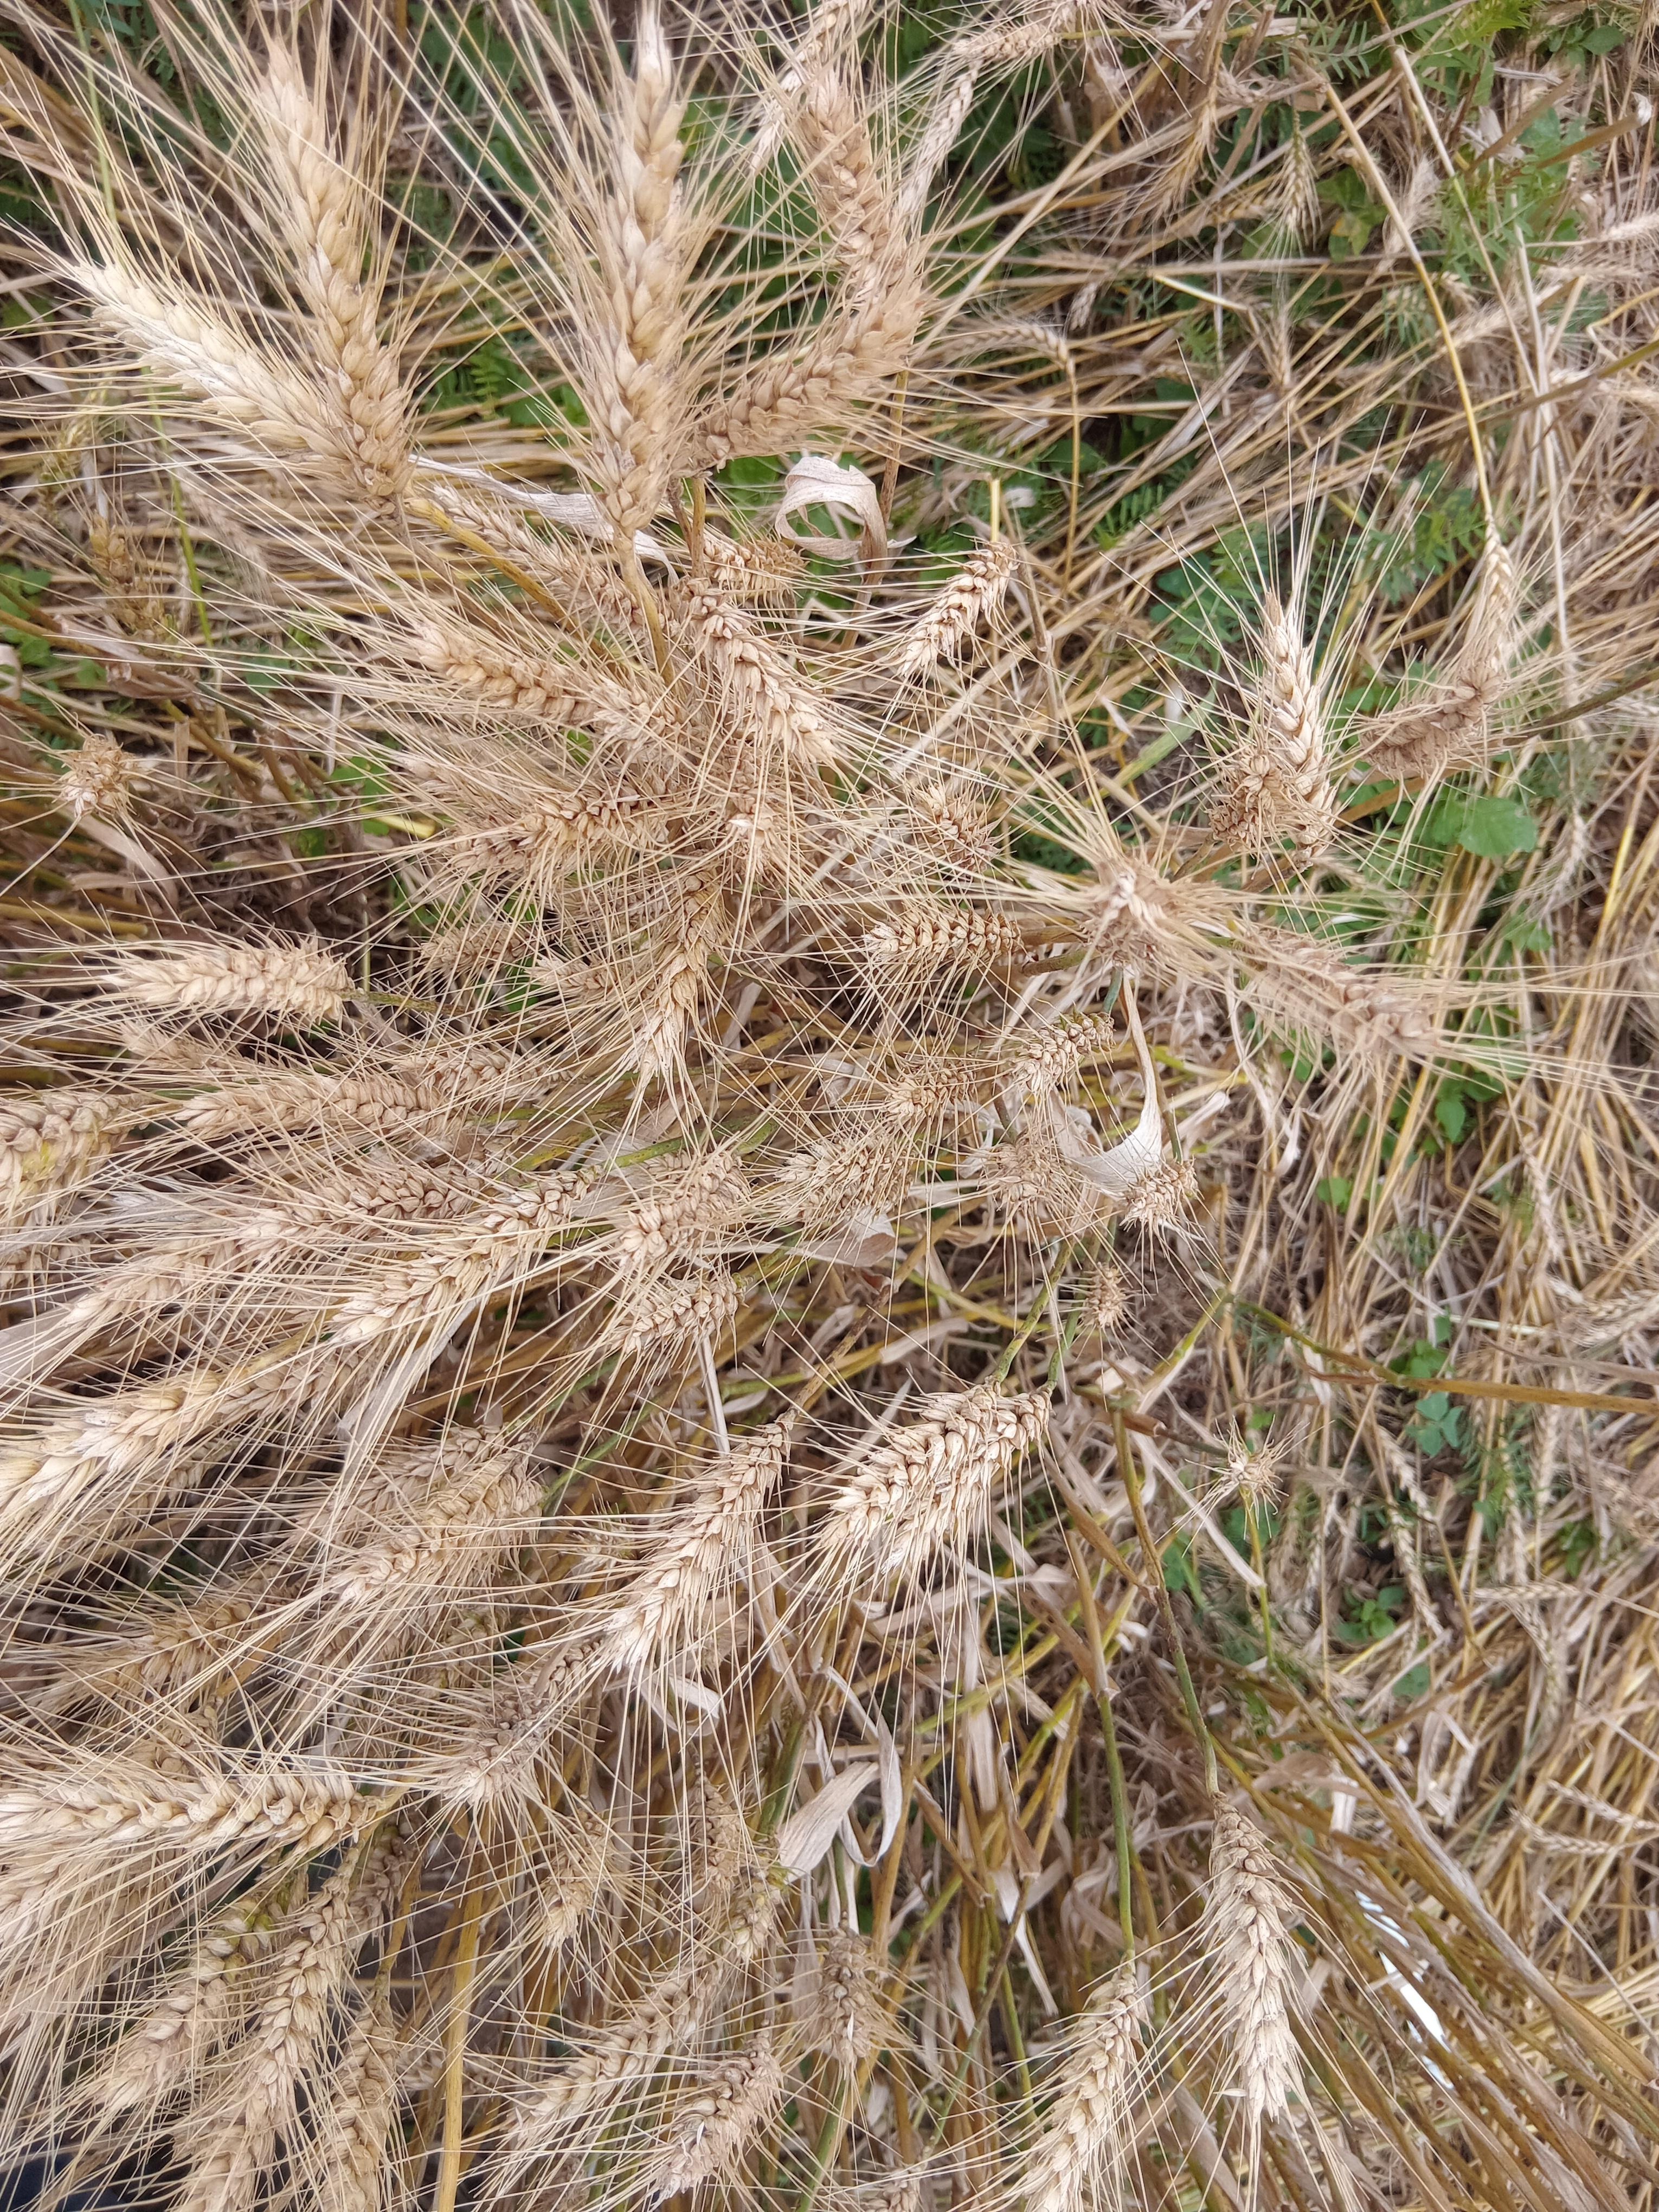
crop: wheat
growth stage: maturity
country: Kenya
